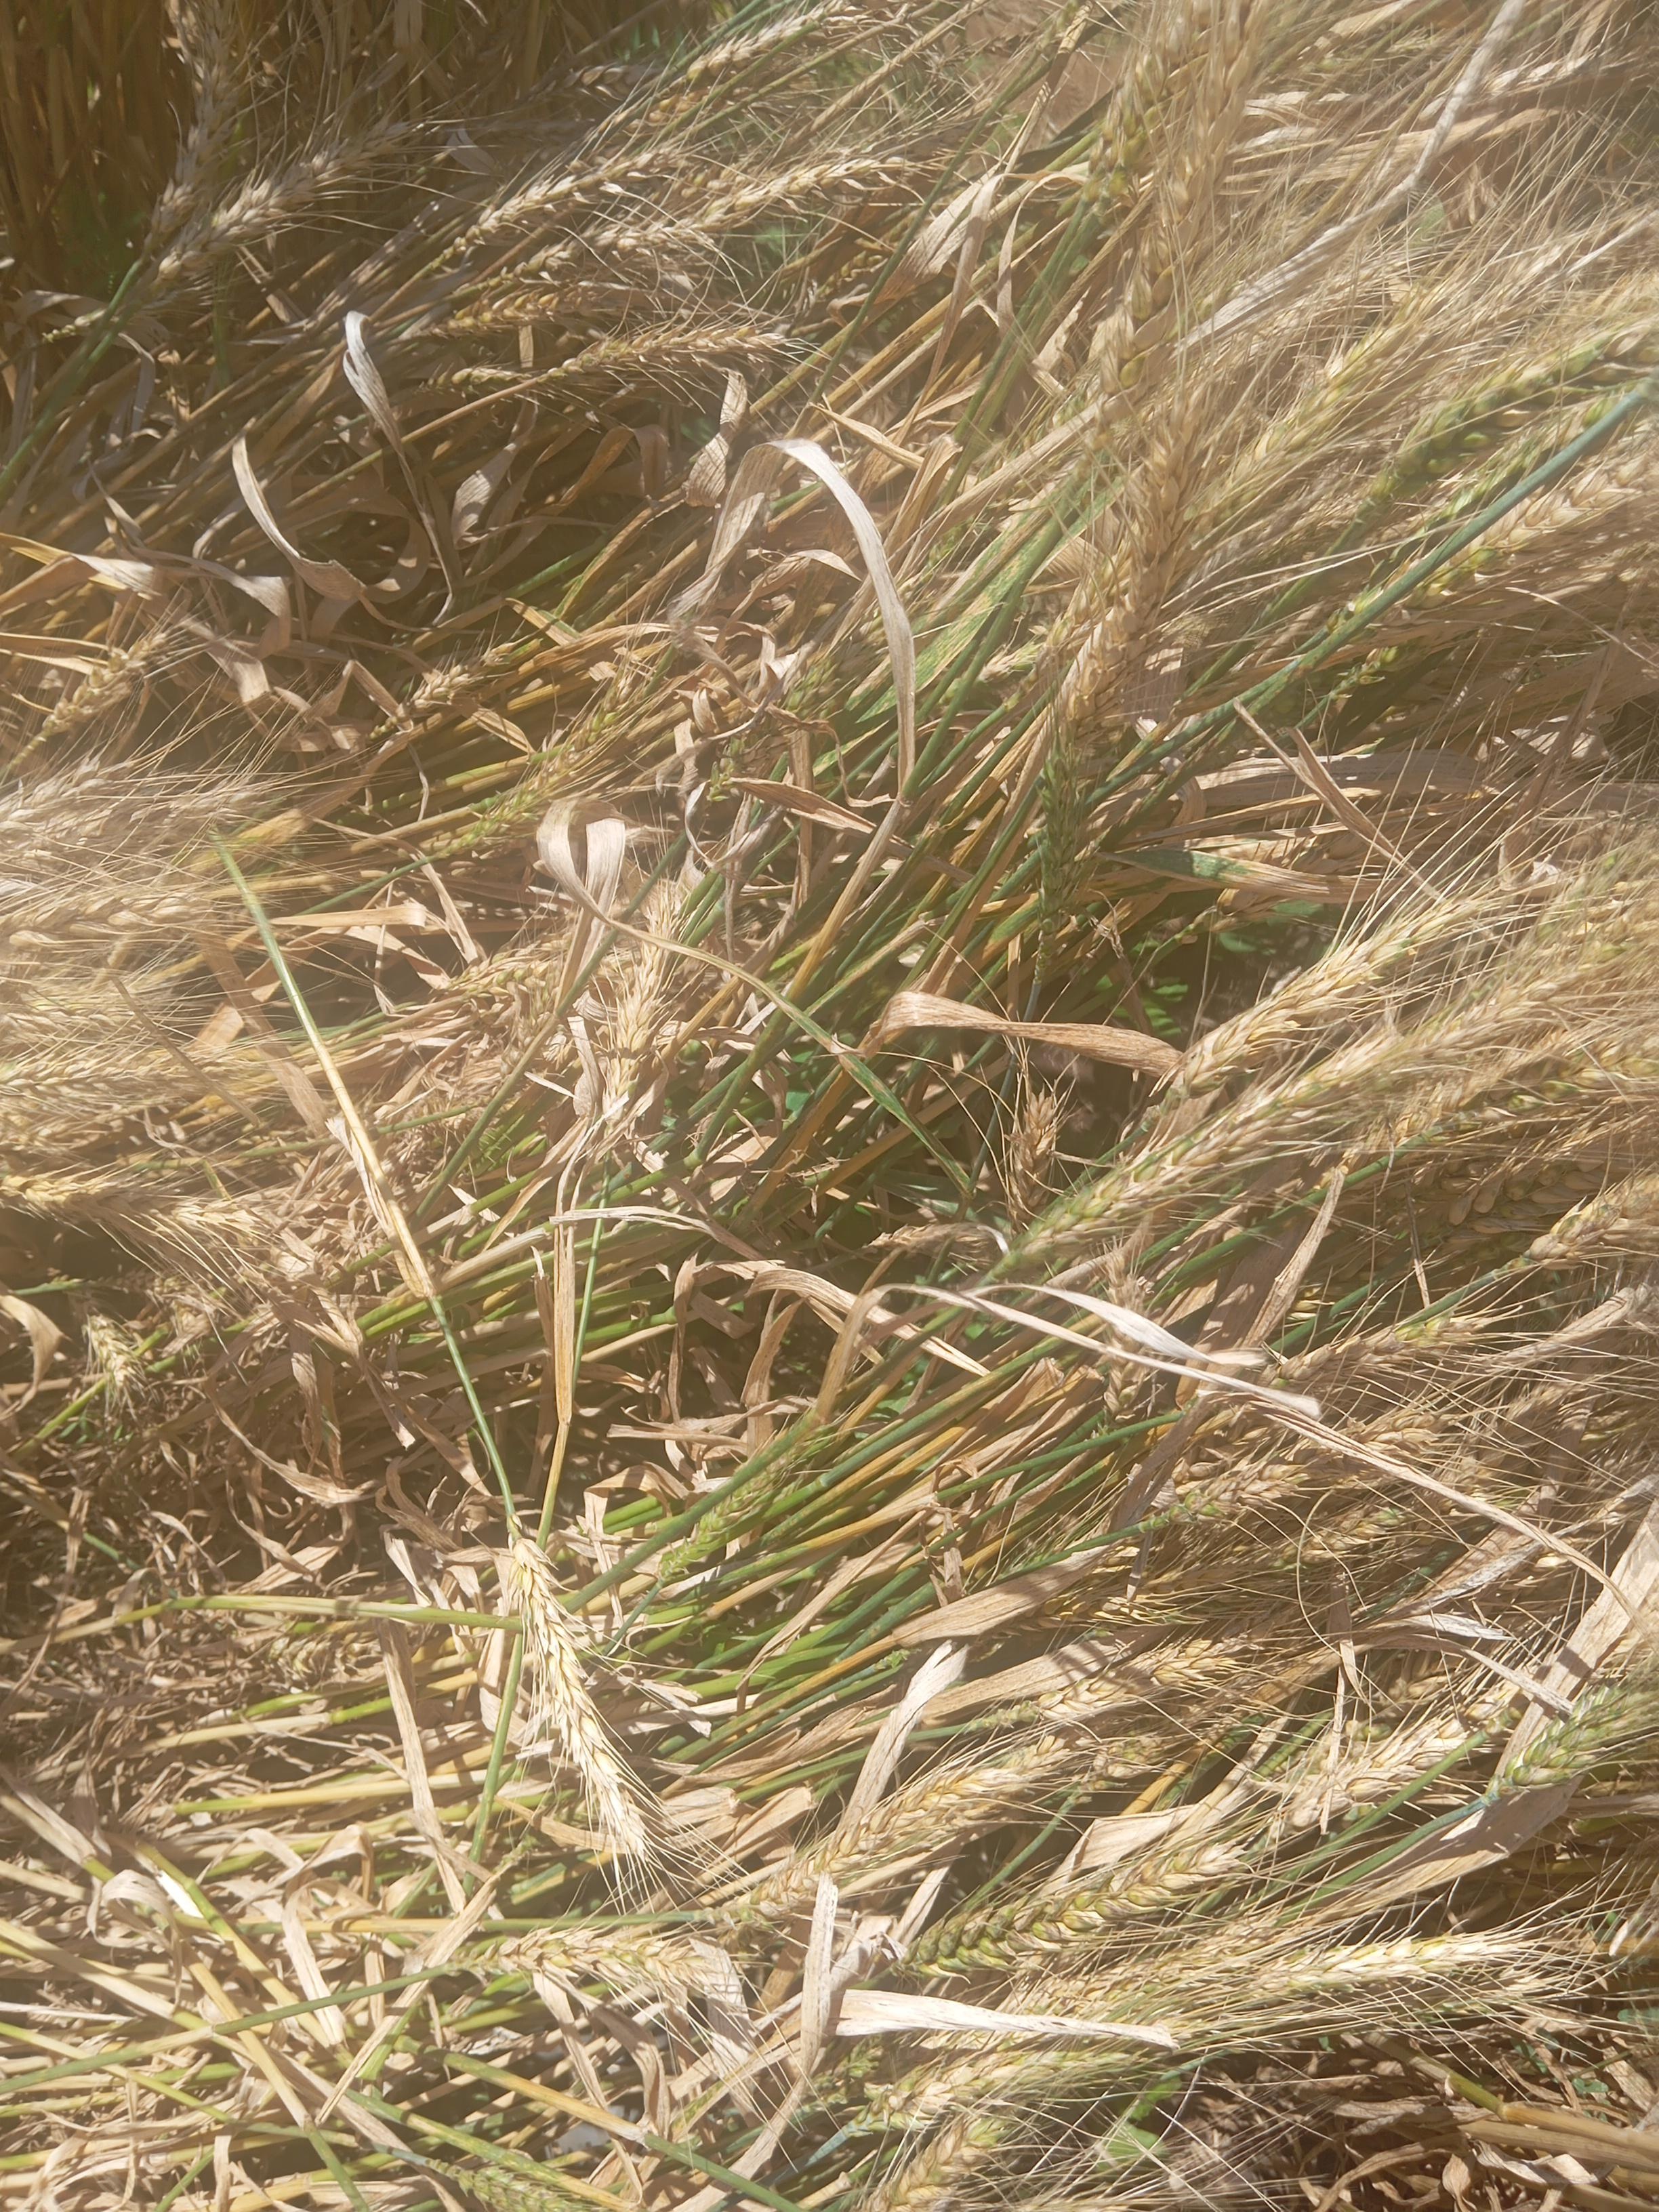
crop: wheat
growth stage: maturity
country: Kenya
